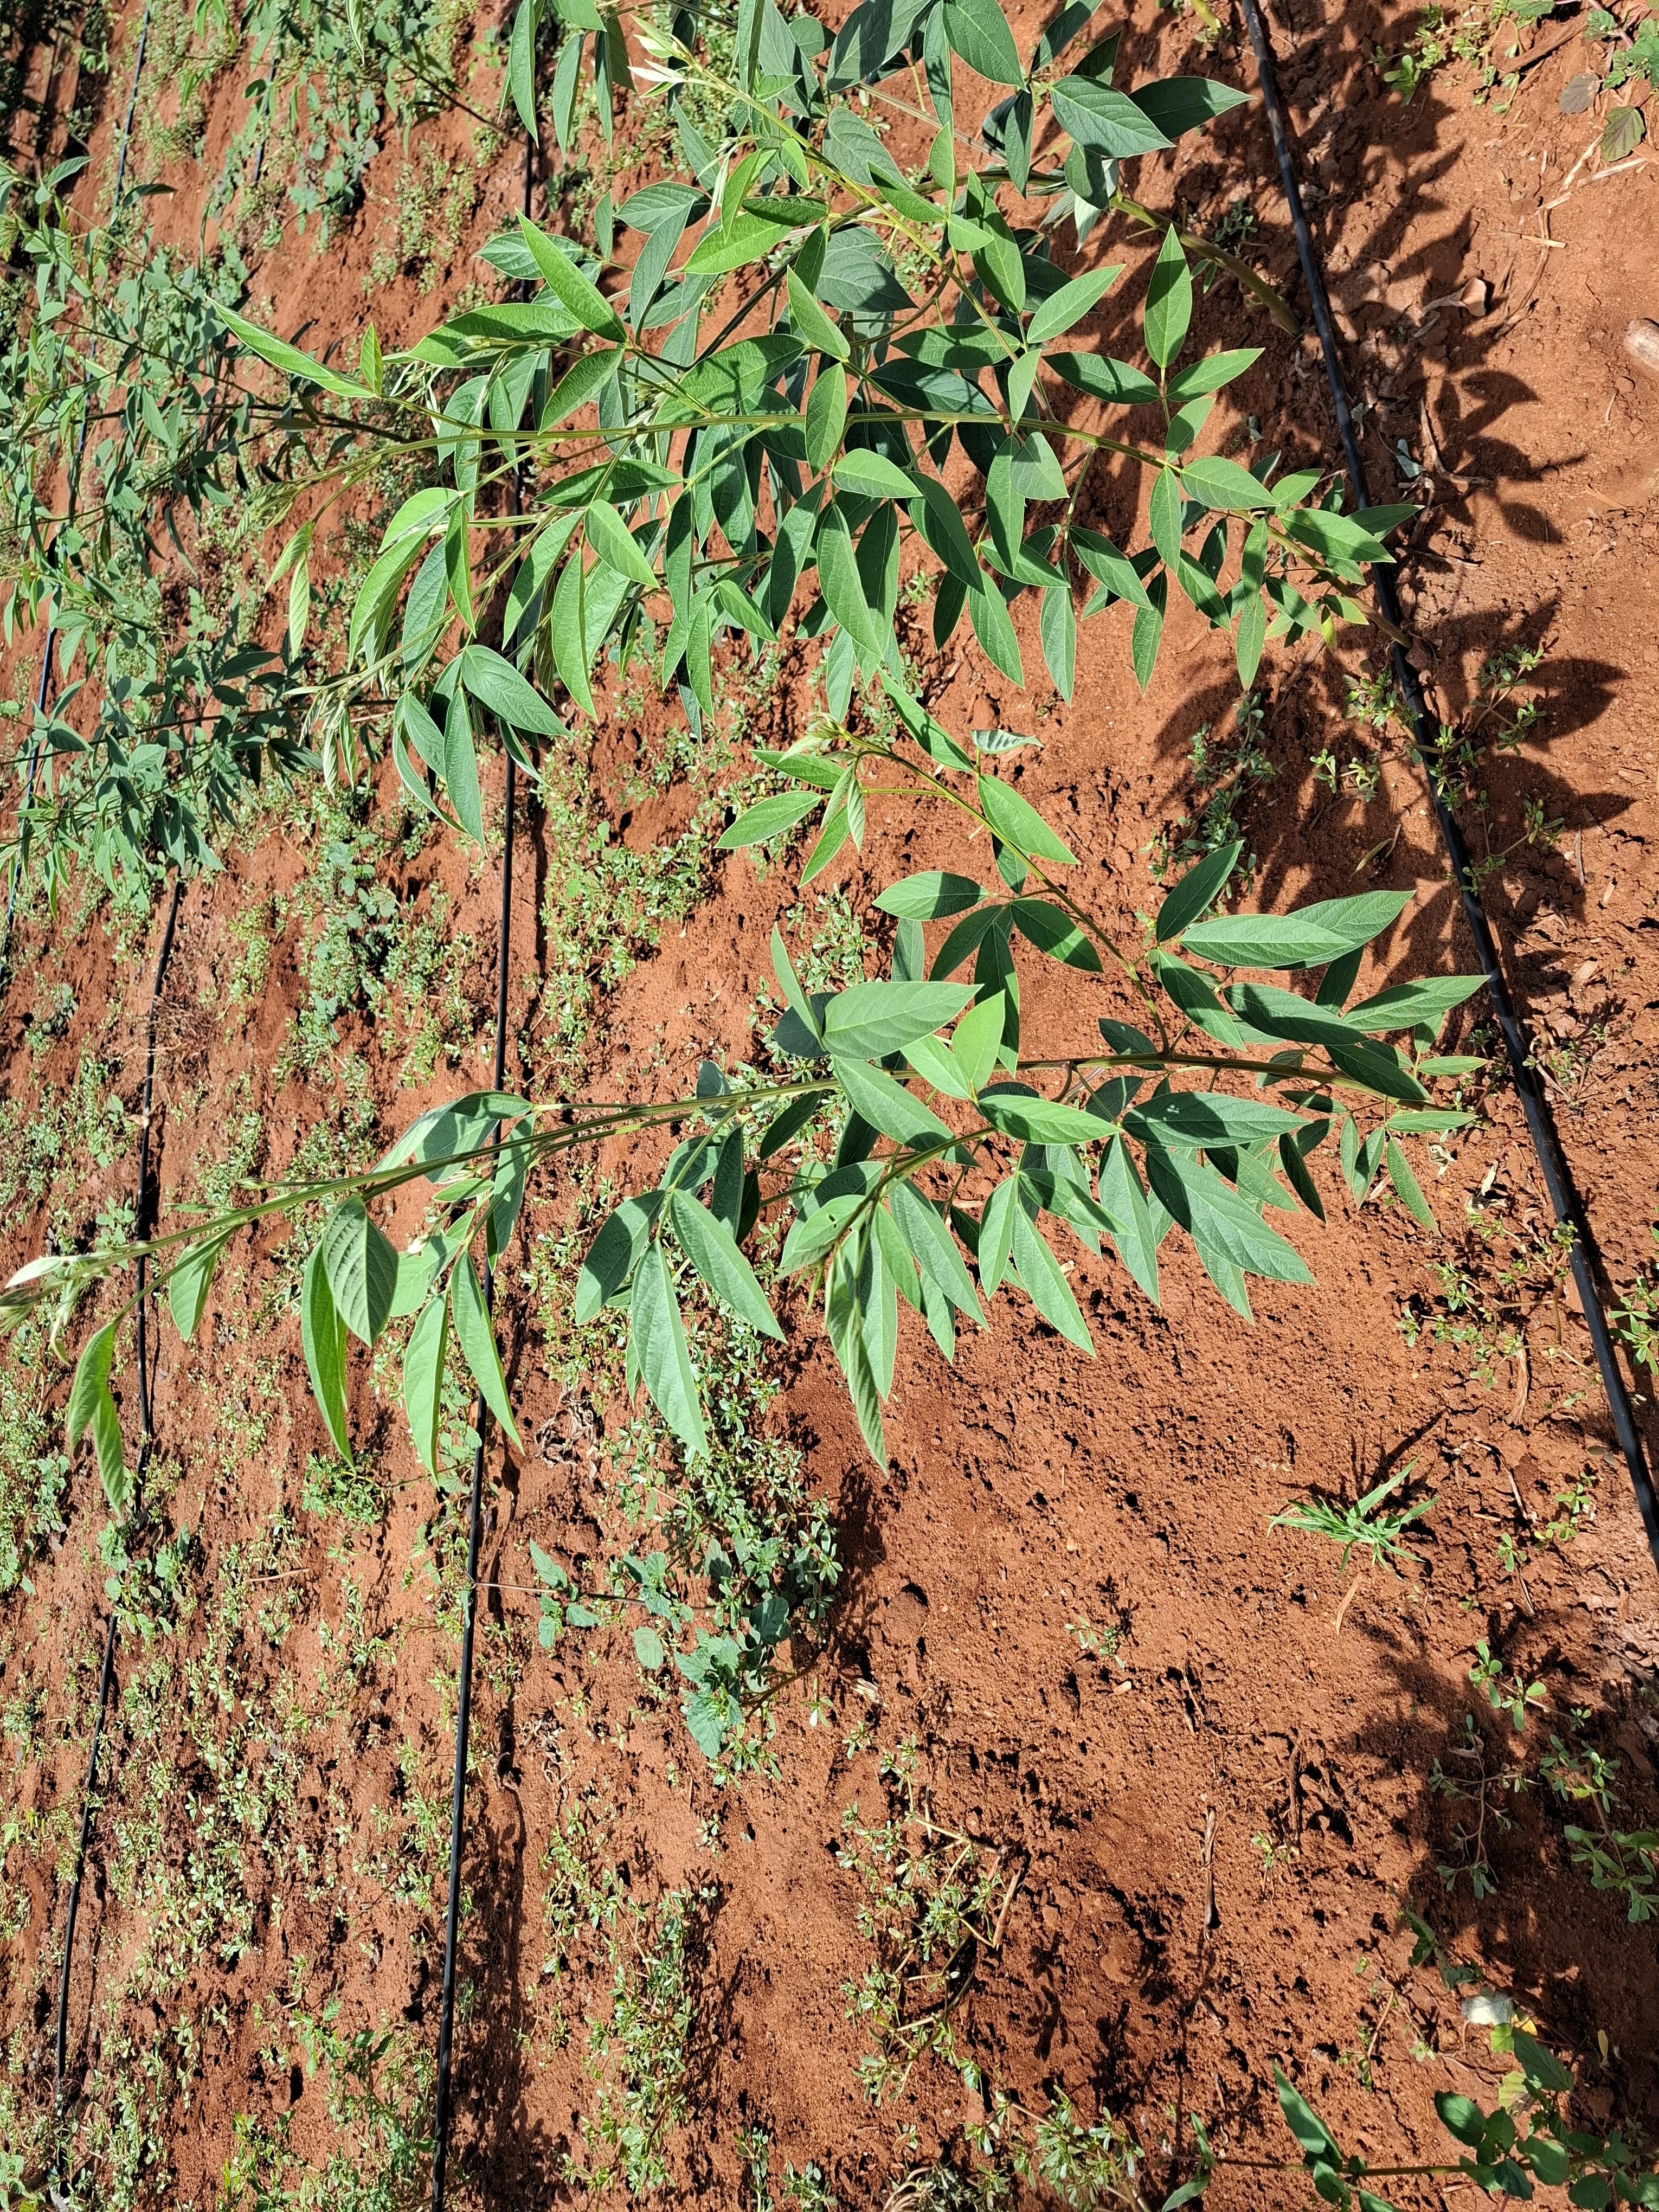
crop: pigeonpea
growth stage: vegetative
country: Kenya
